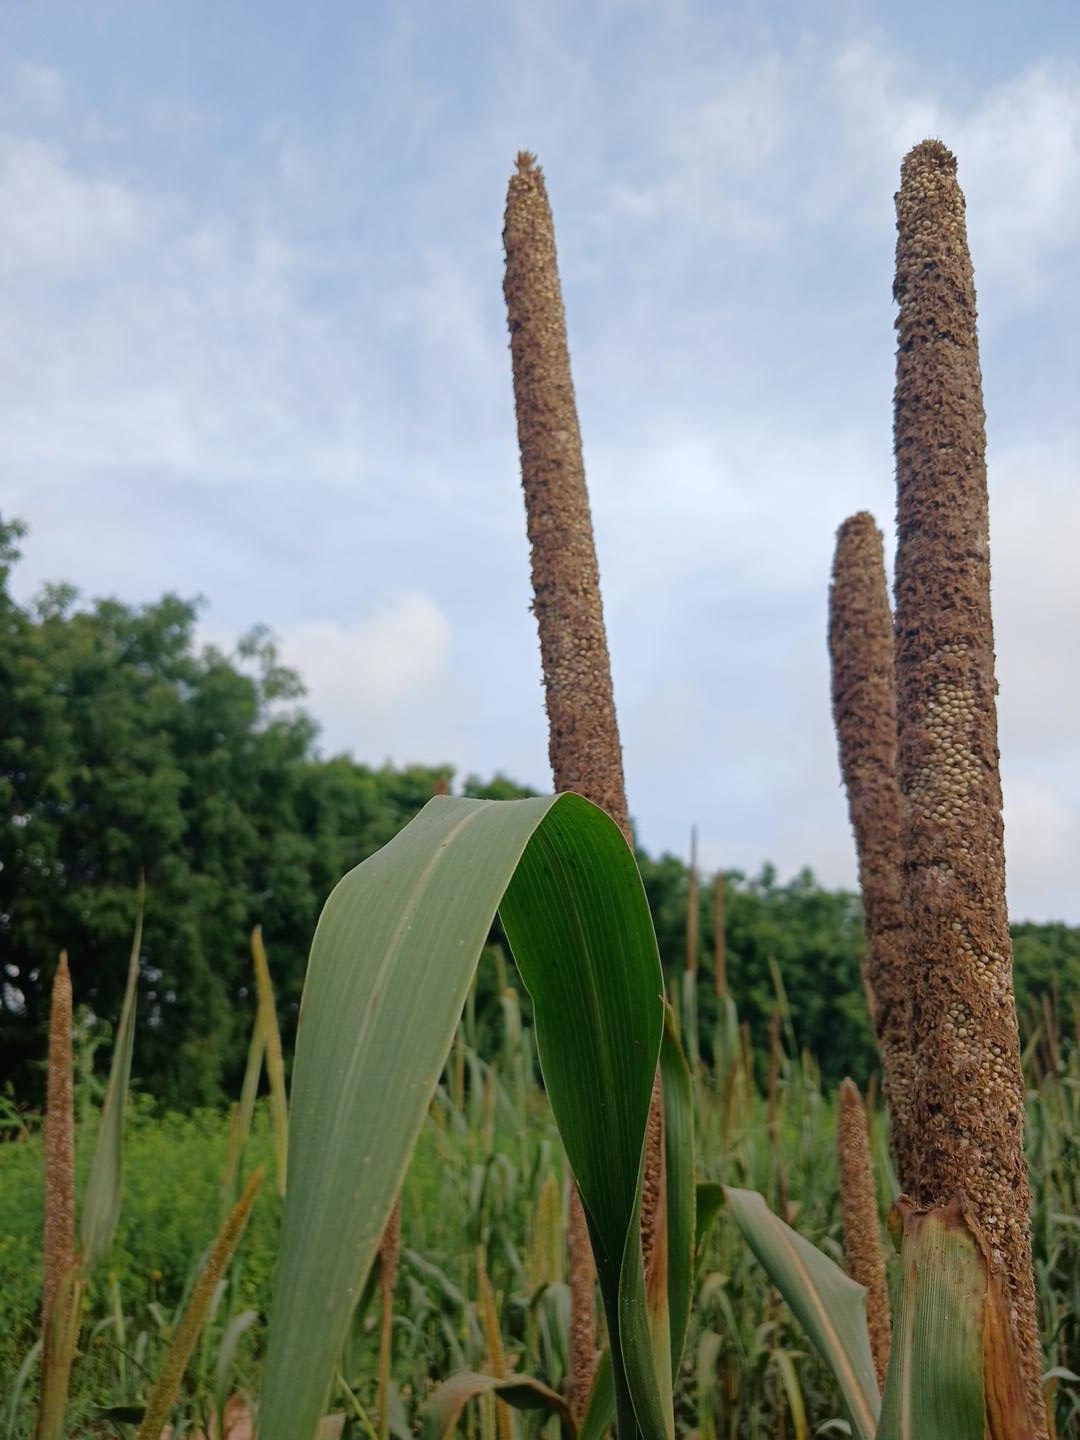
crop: pearl millet
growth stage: maturity
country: Senegal
